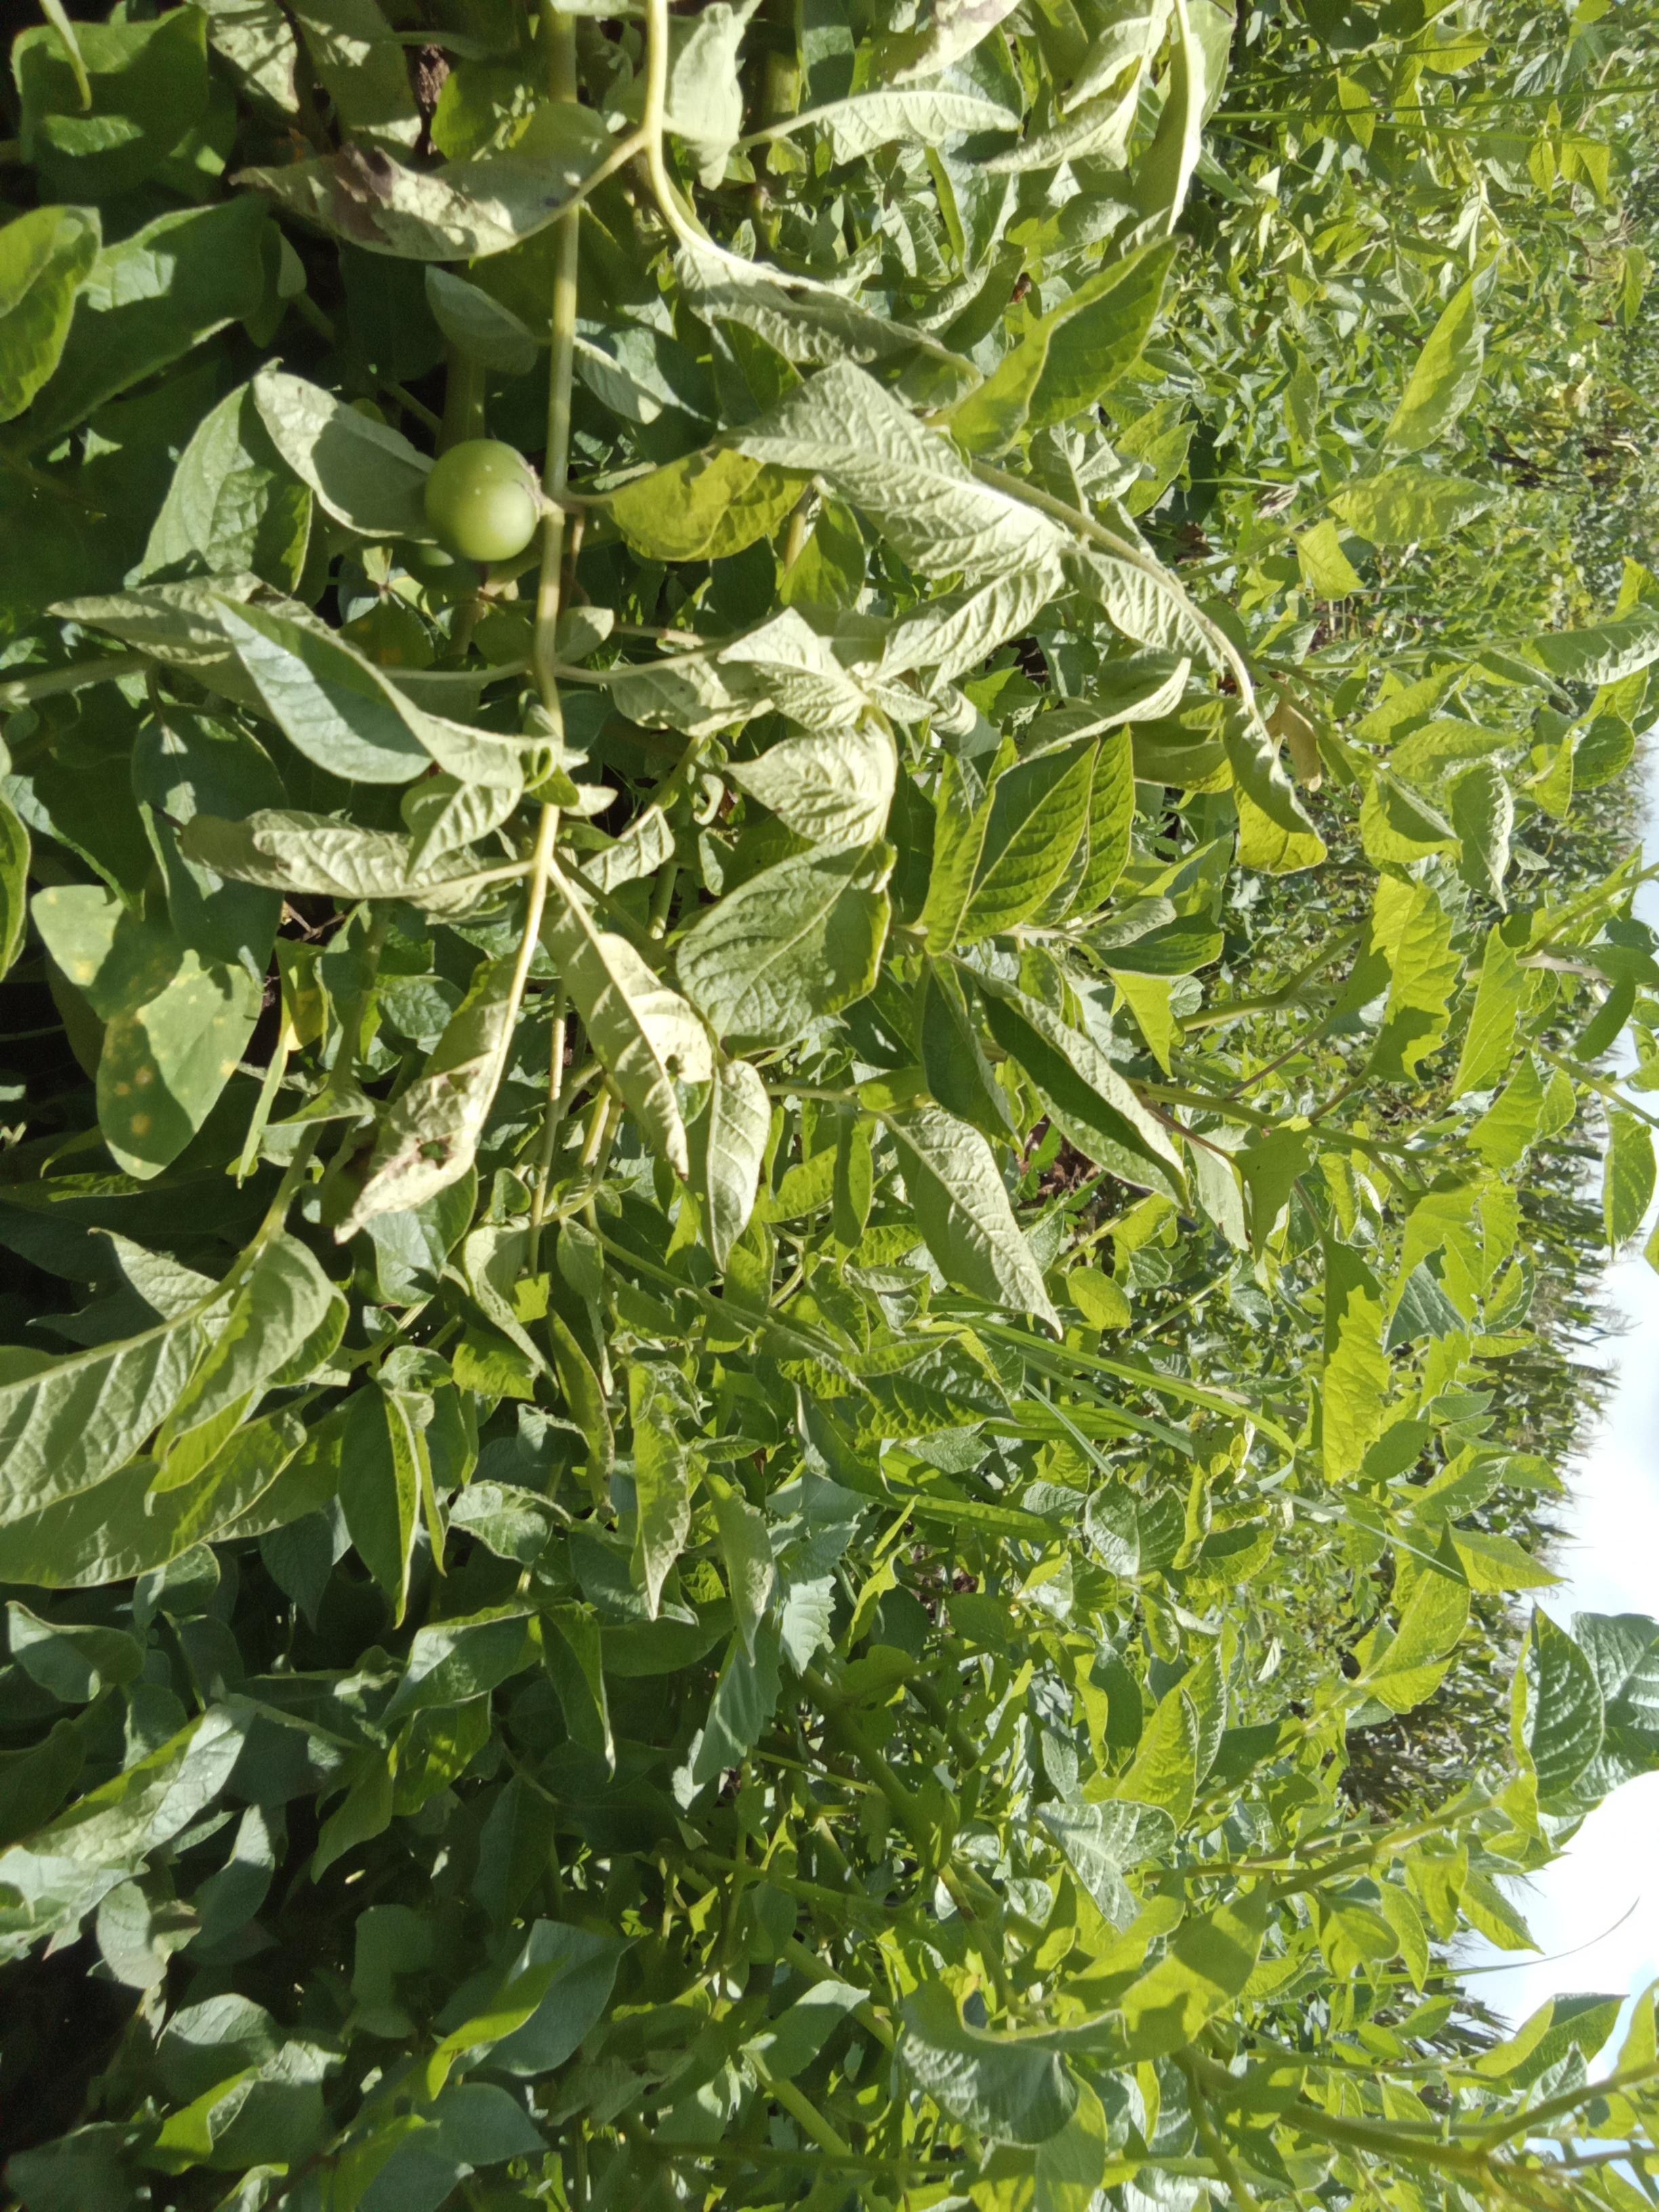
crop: potato
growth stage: vegetative
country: Kenya
